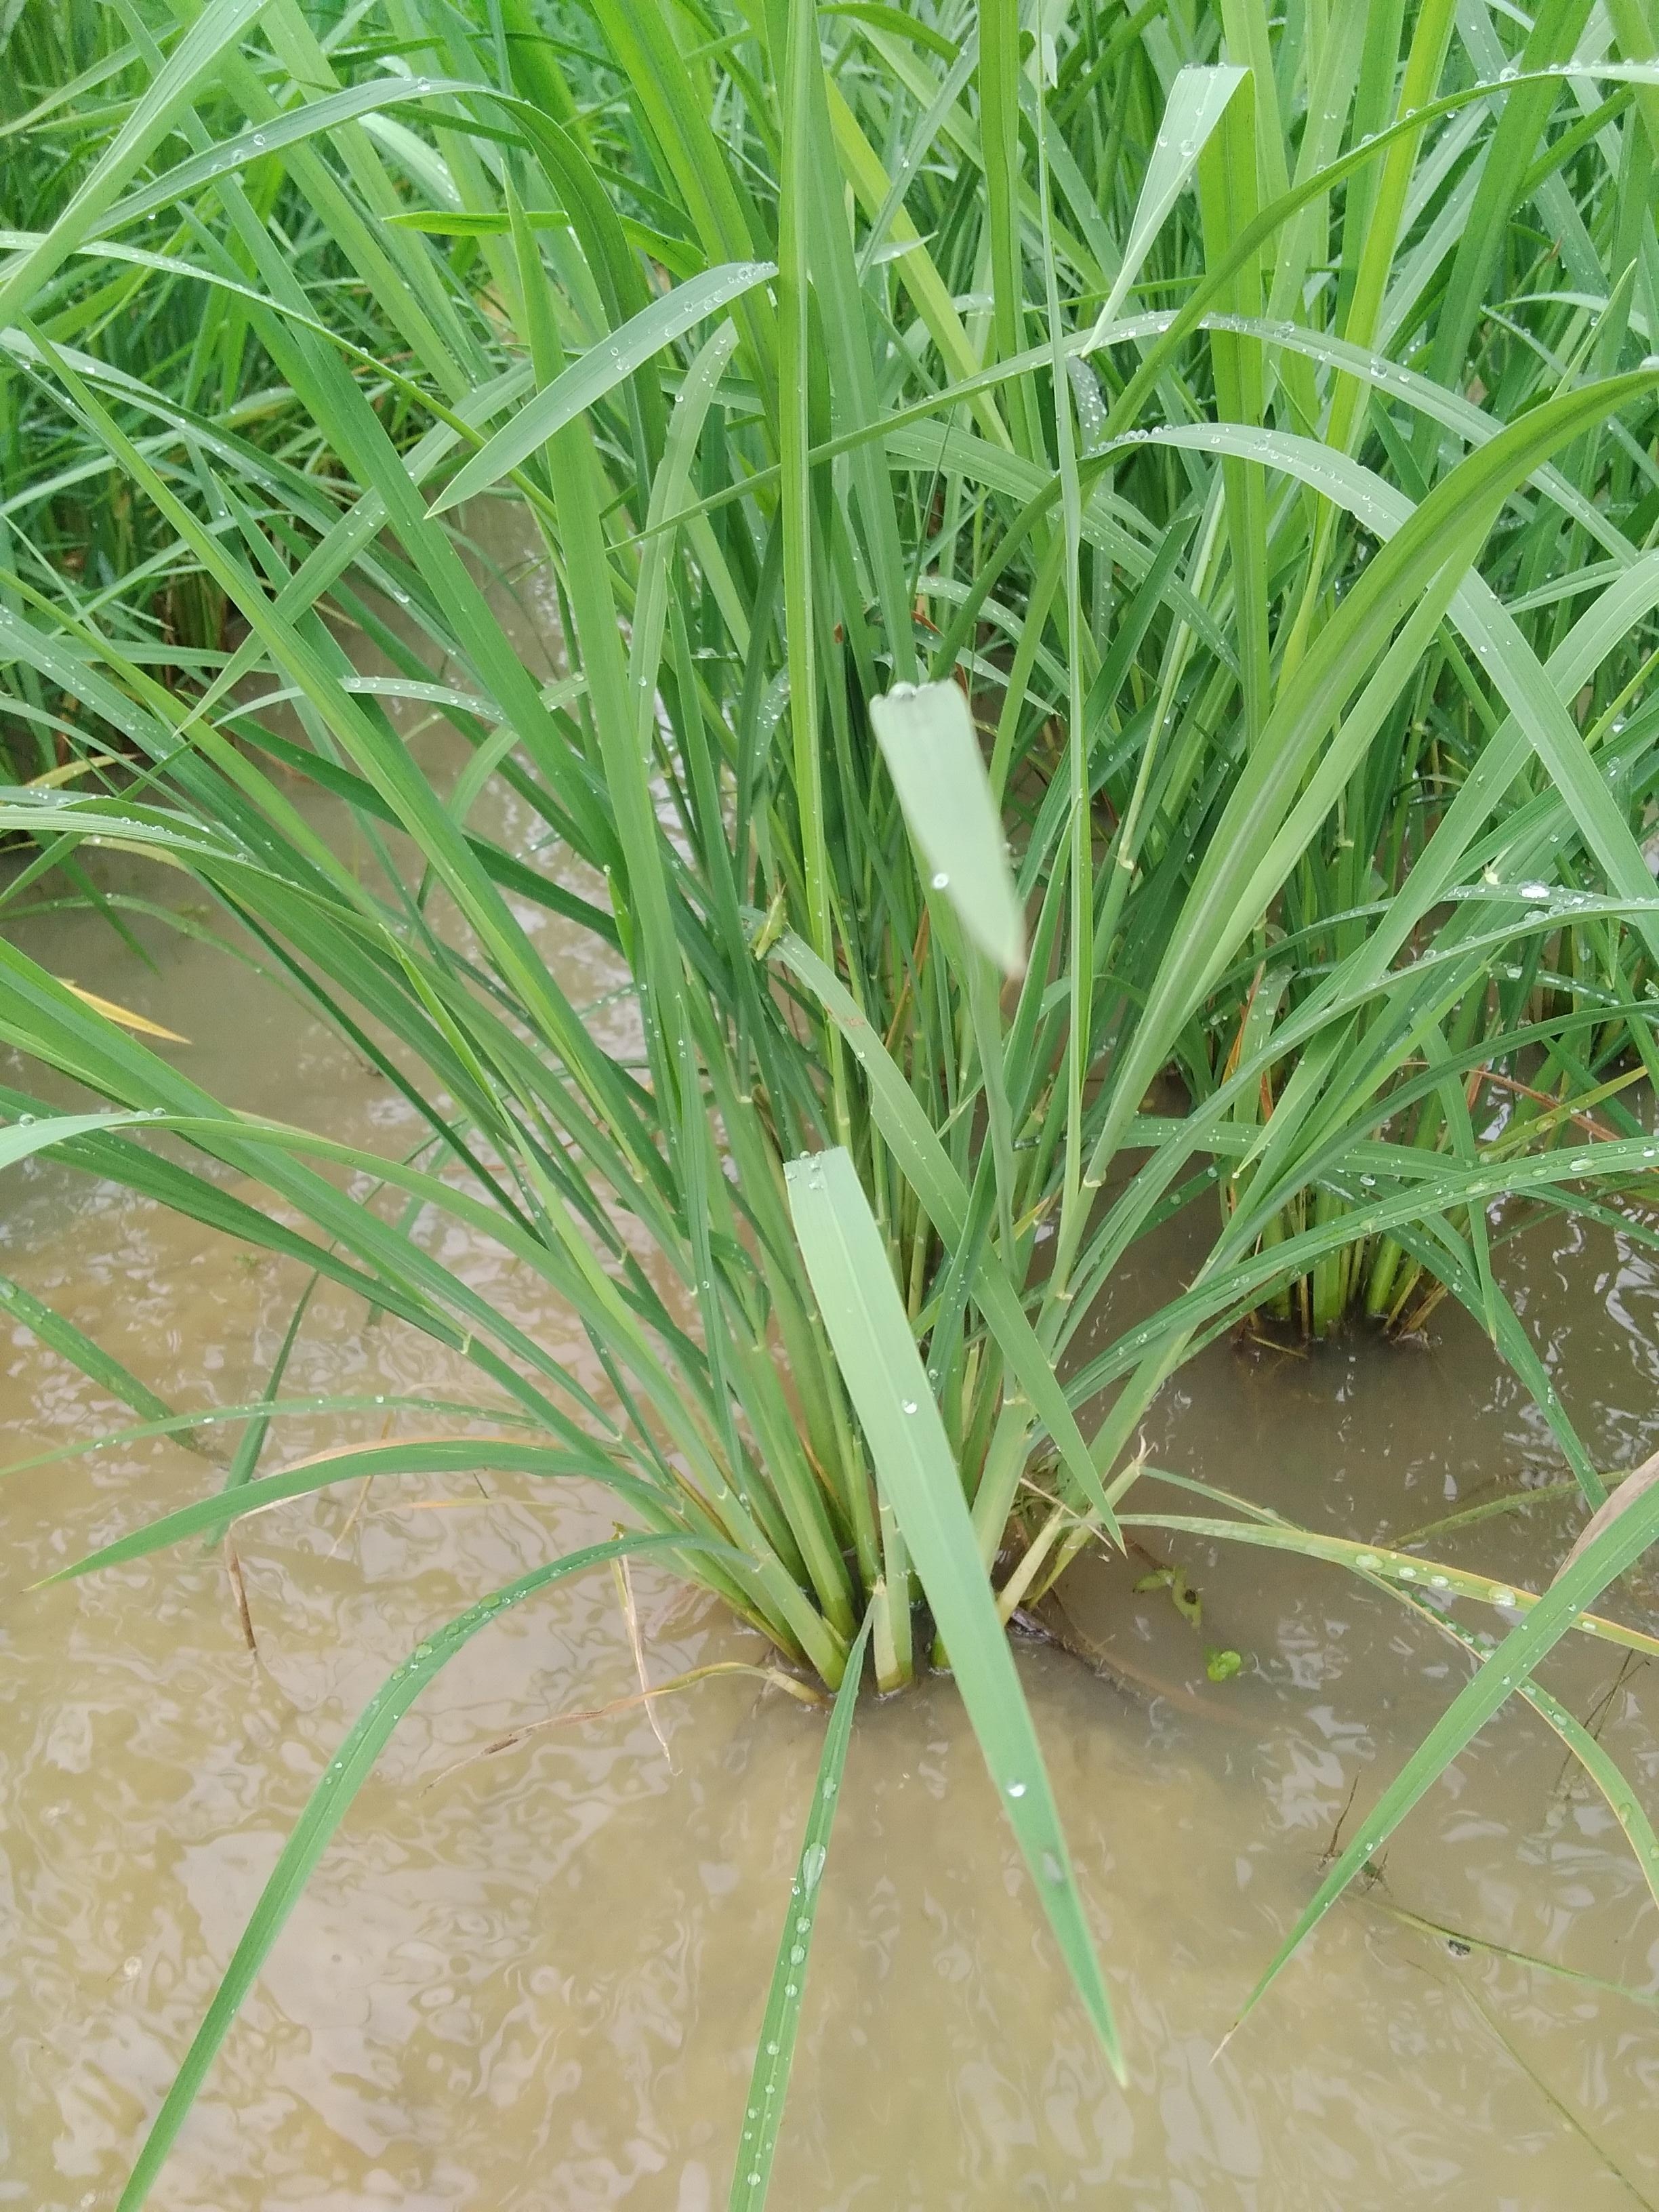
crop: rice
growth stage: elongation stem
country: Nigeria
